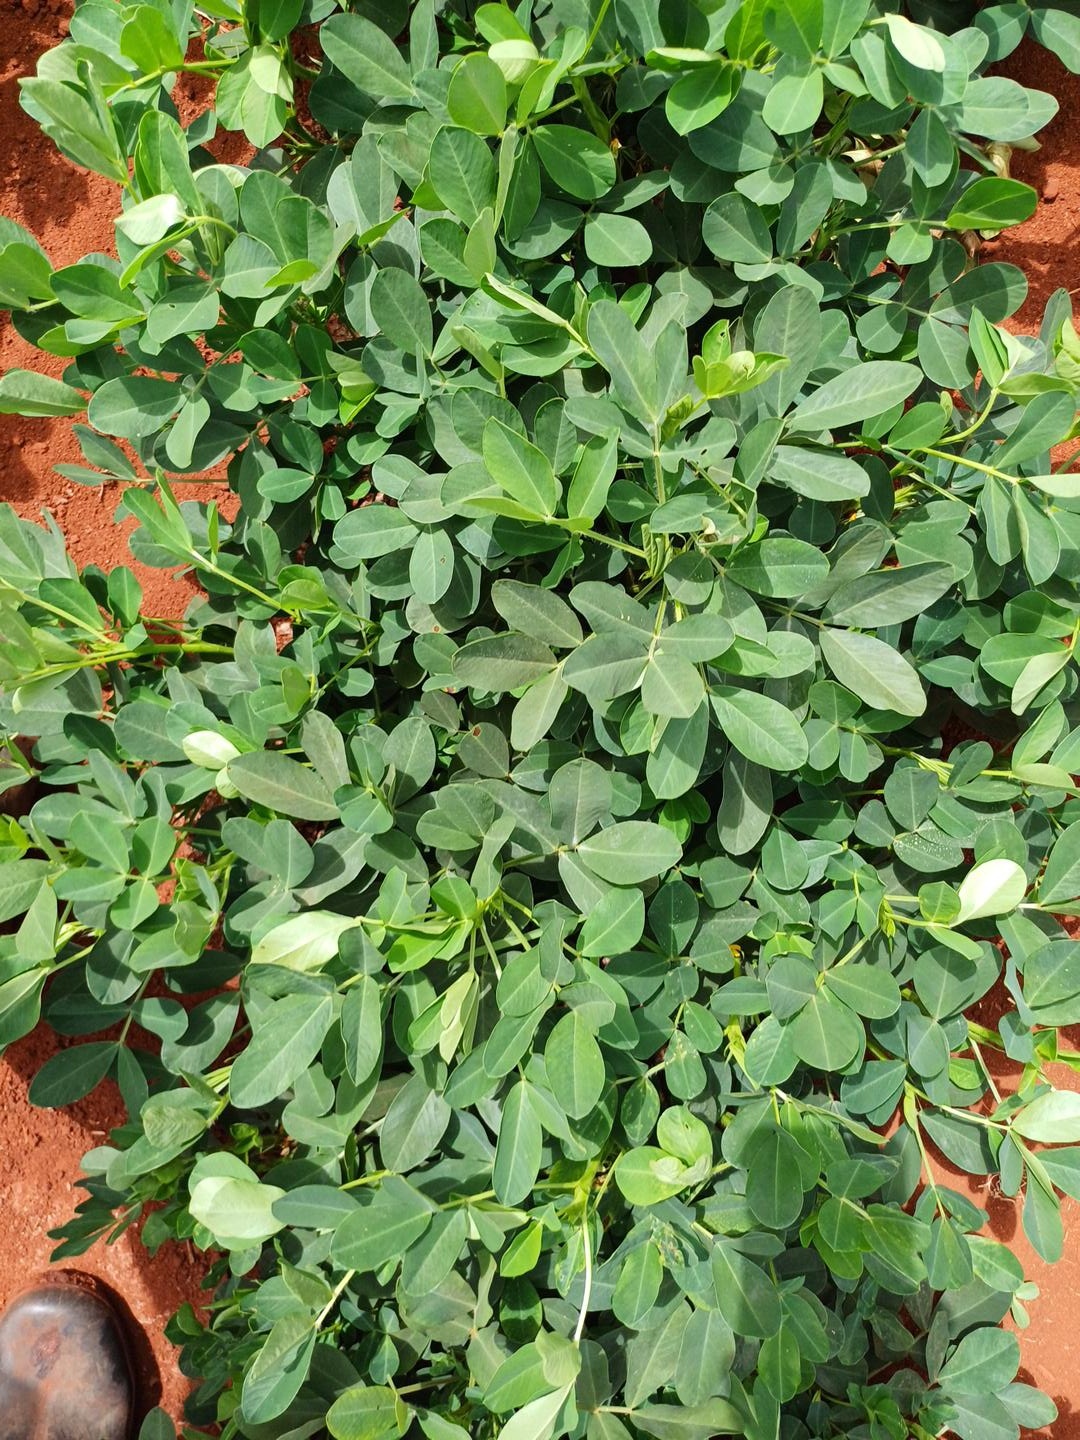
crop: groundnut
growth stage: flowering
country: Kenya
